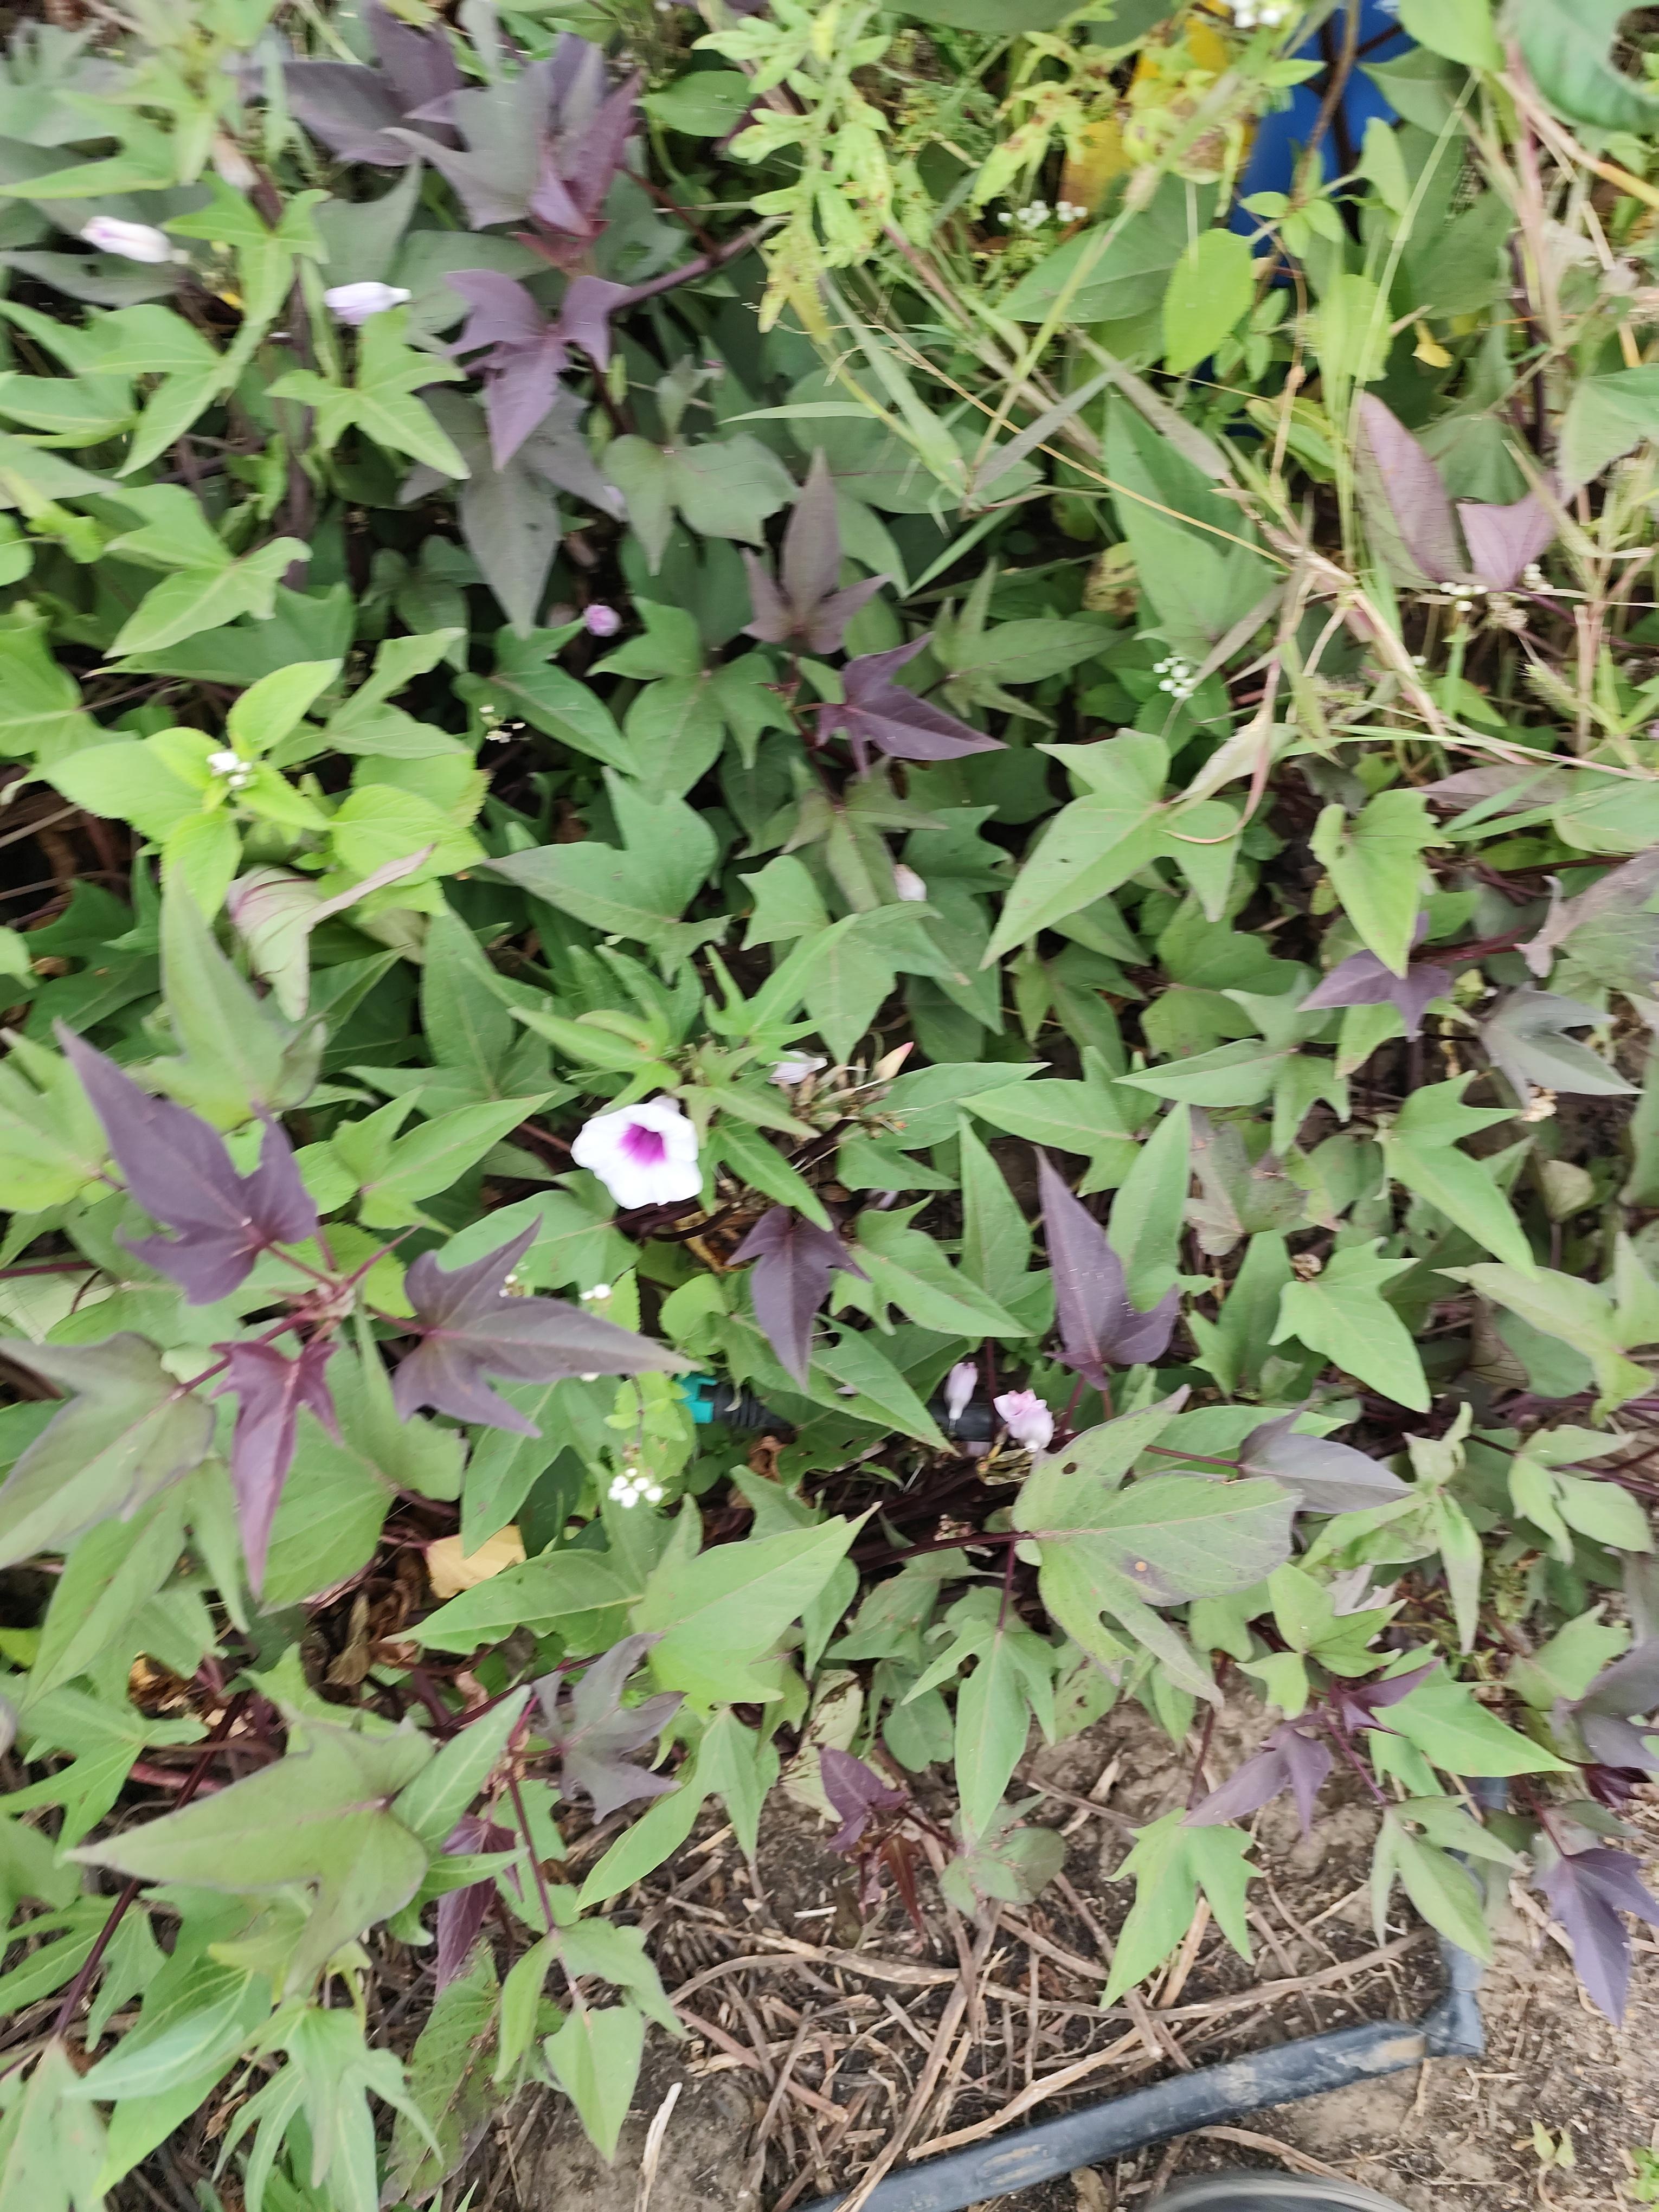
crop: sweet potato
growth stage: flowering
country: Tanzania
